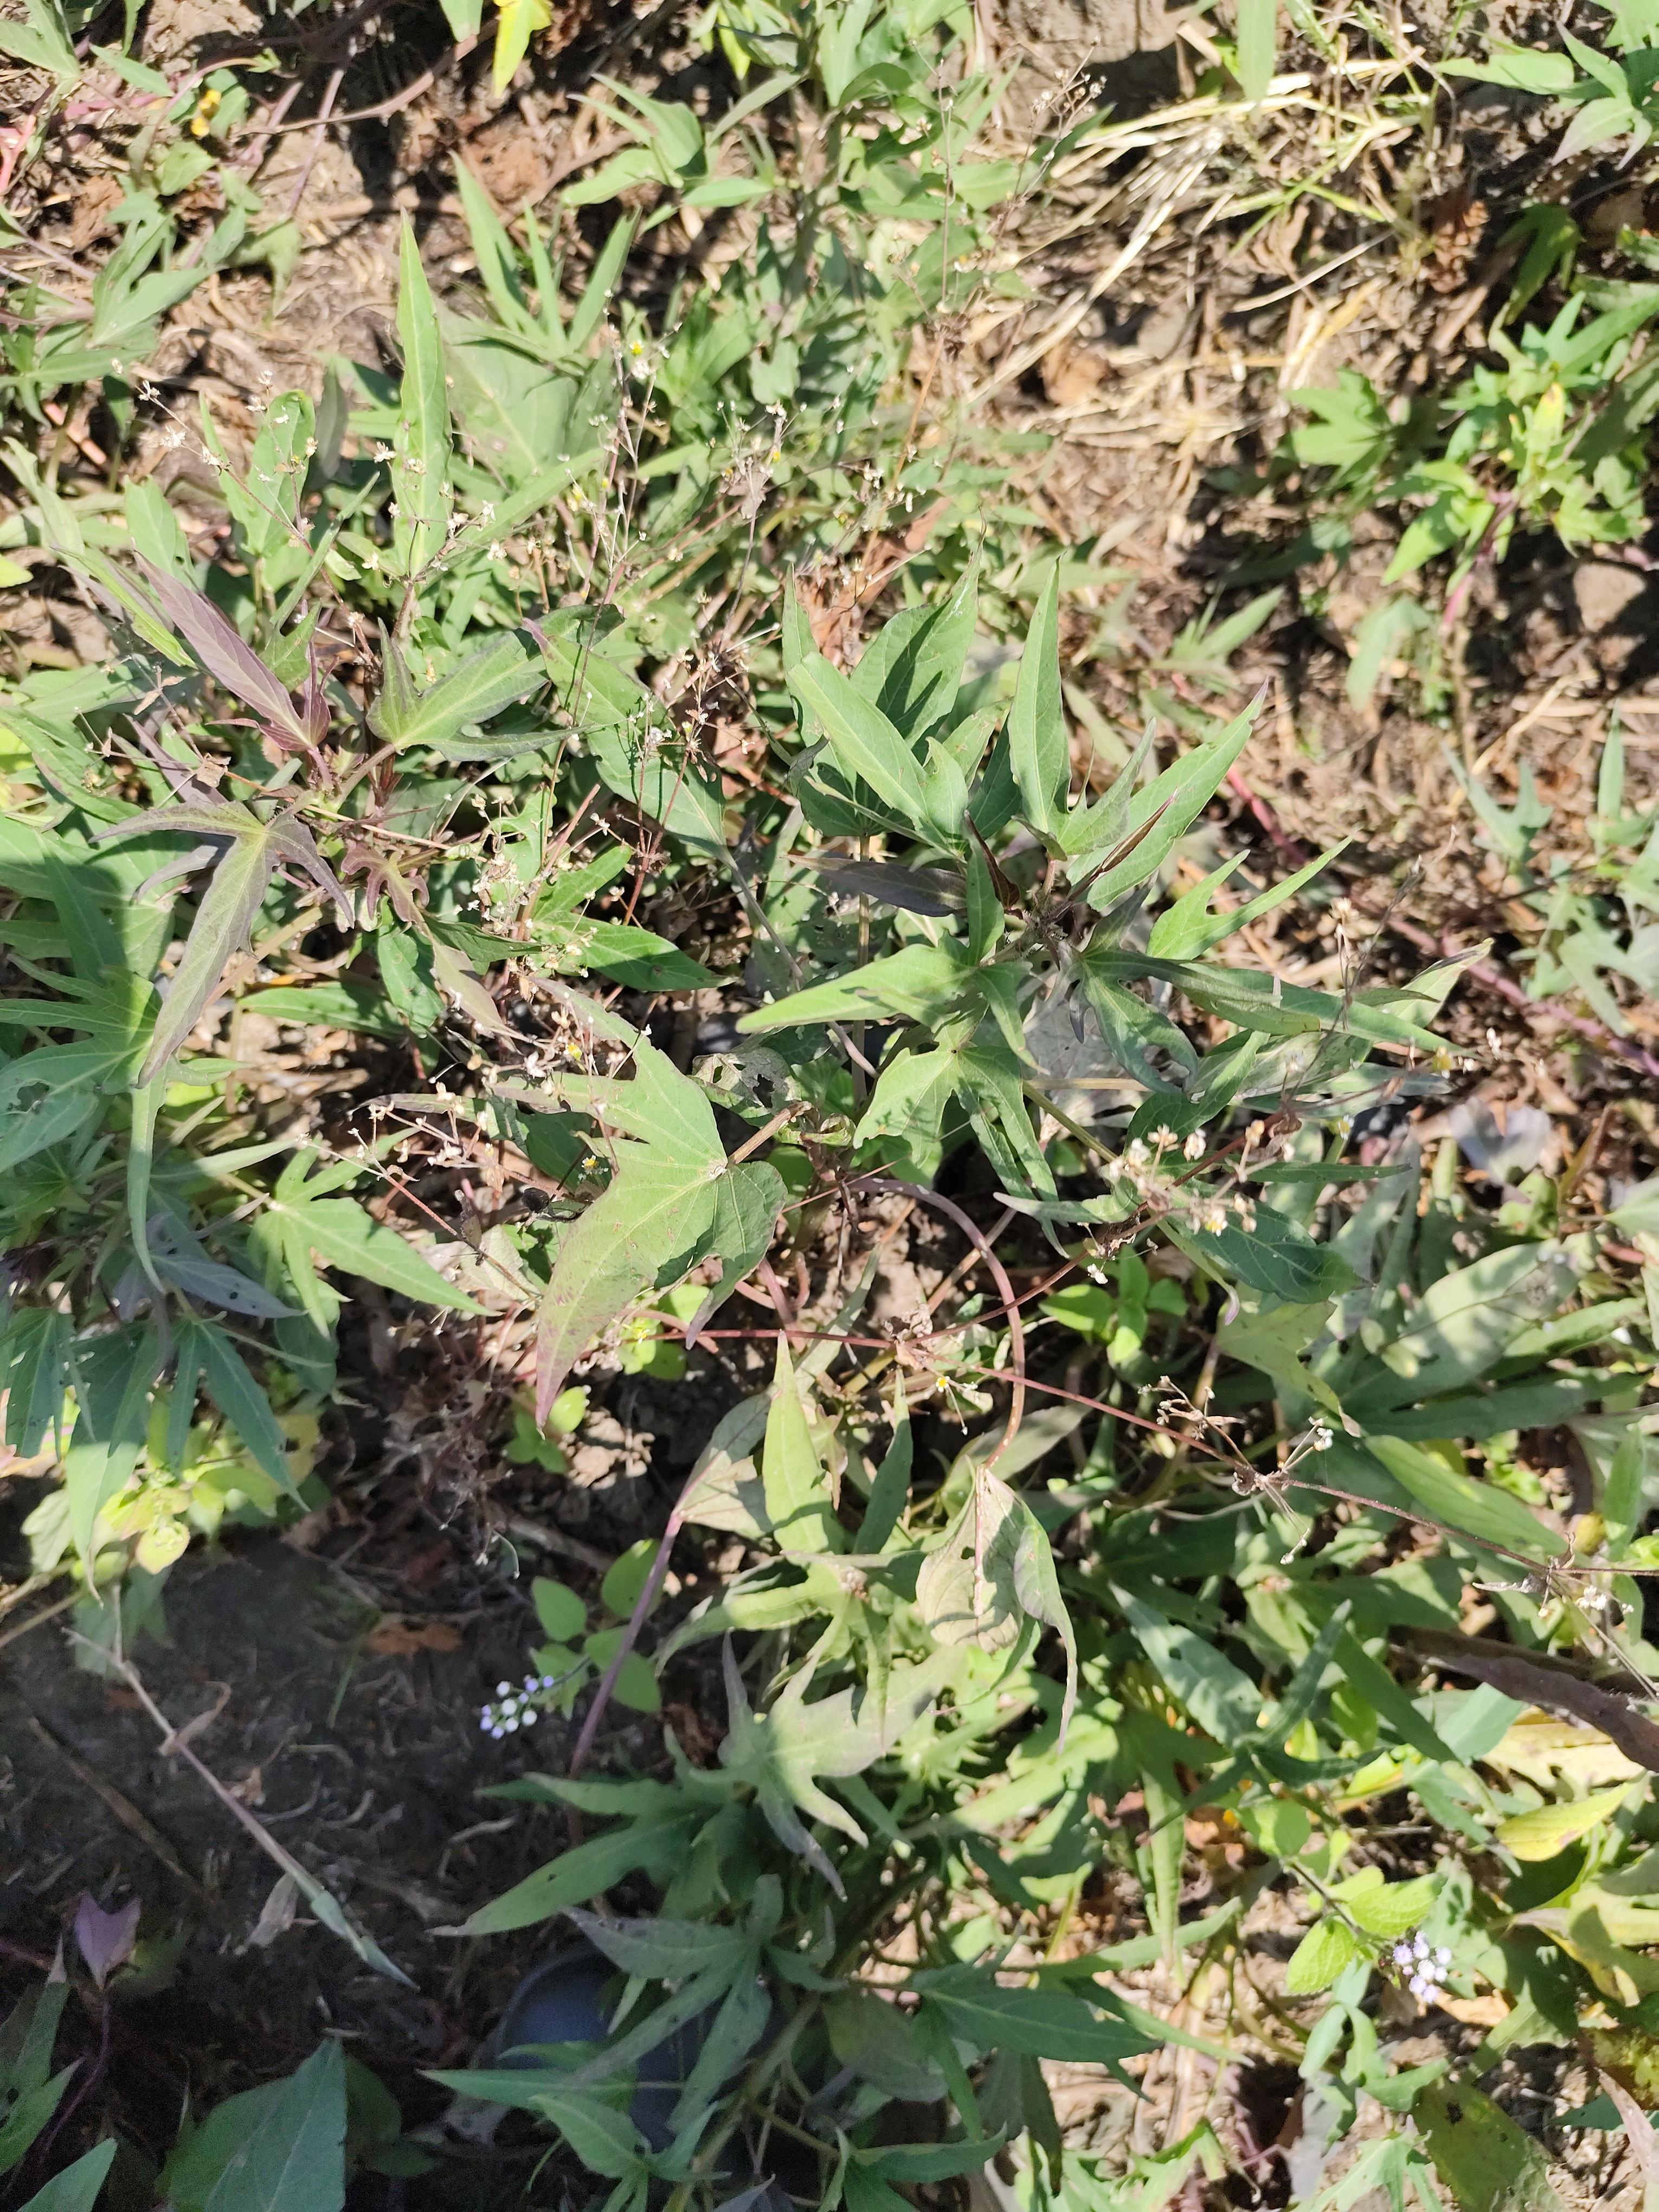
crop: sweet potato
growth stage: flowering
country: Tanzania
